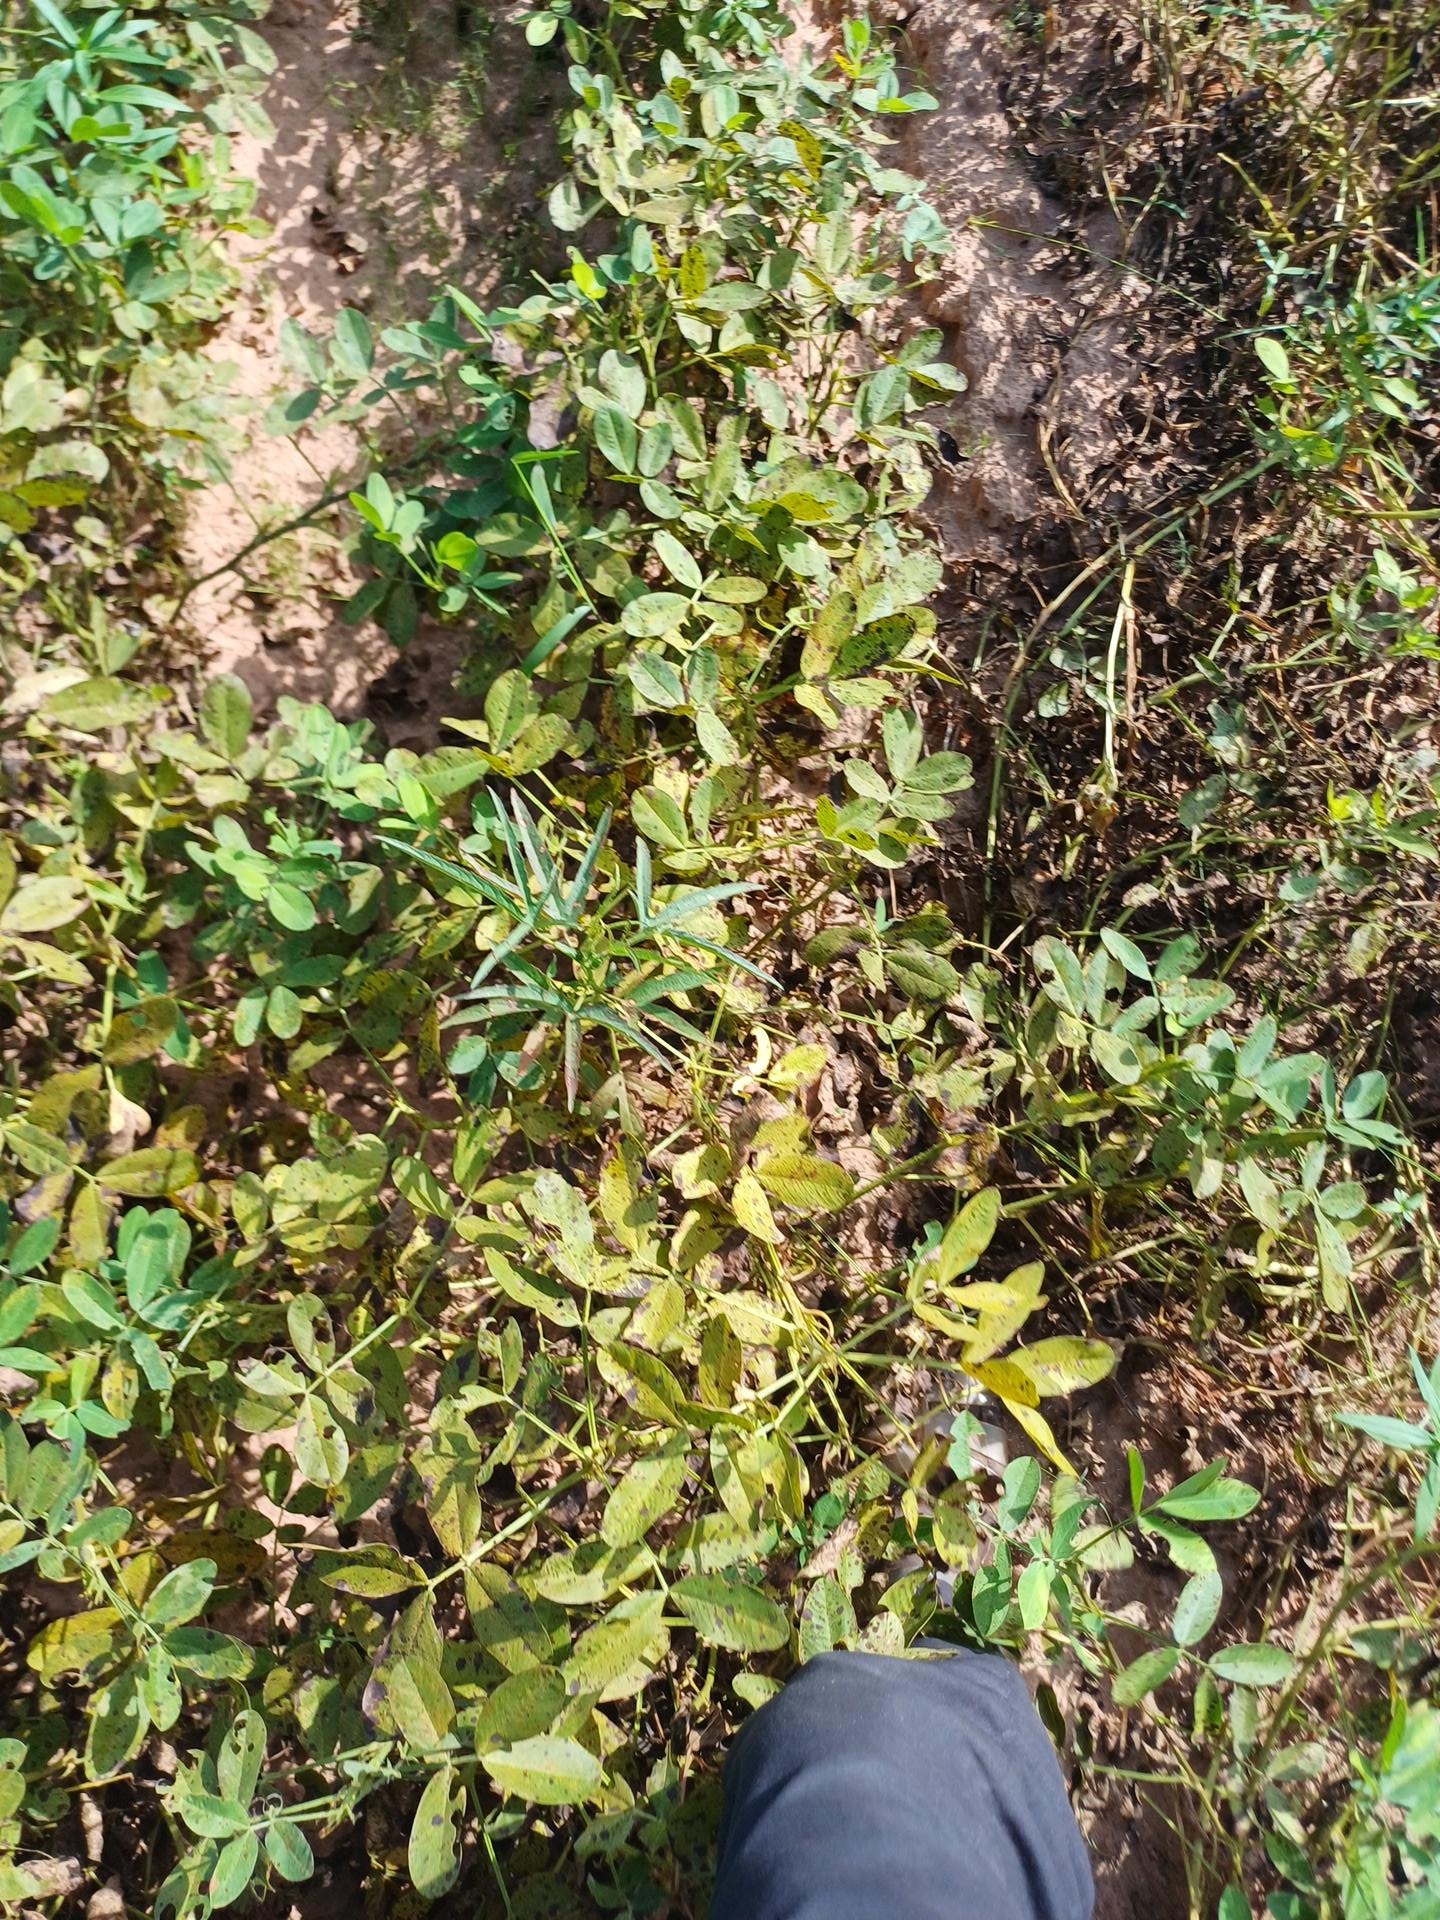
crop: groundnut
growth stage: flowering
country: Senegal
